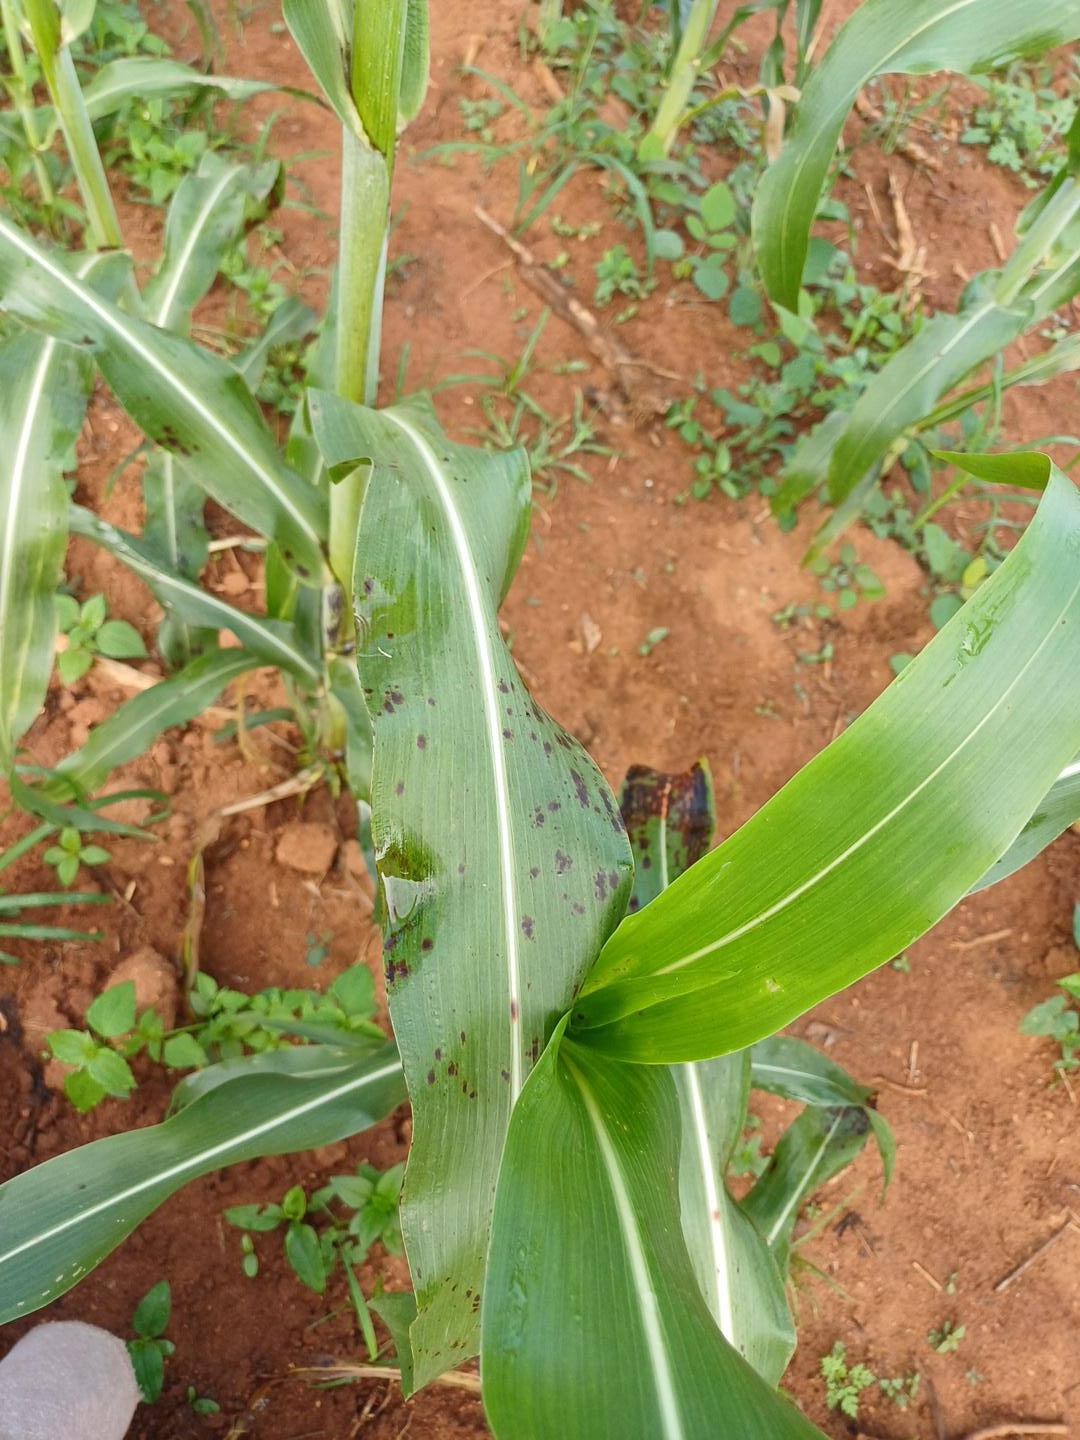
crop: sorghum
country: Kenya
